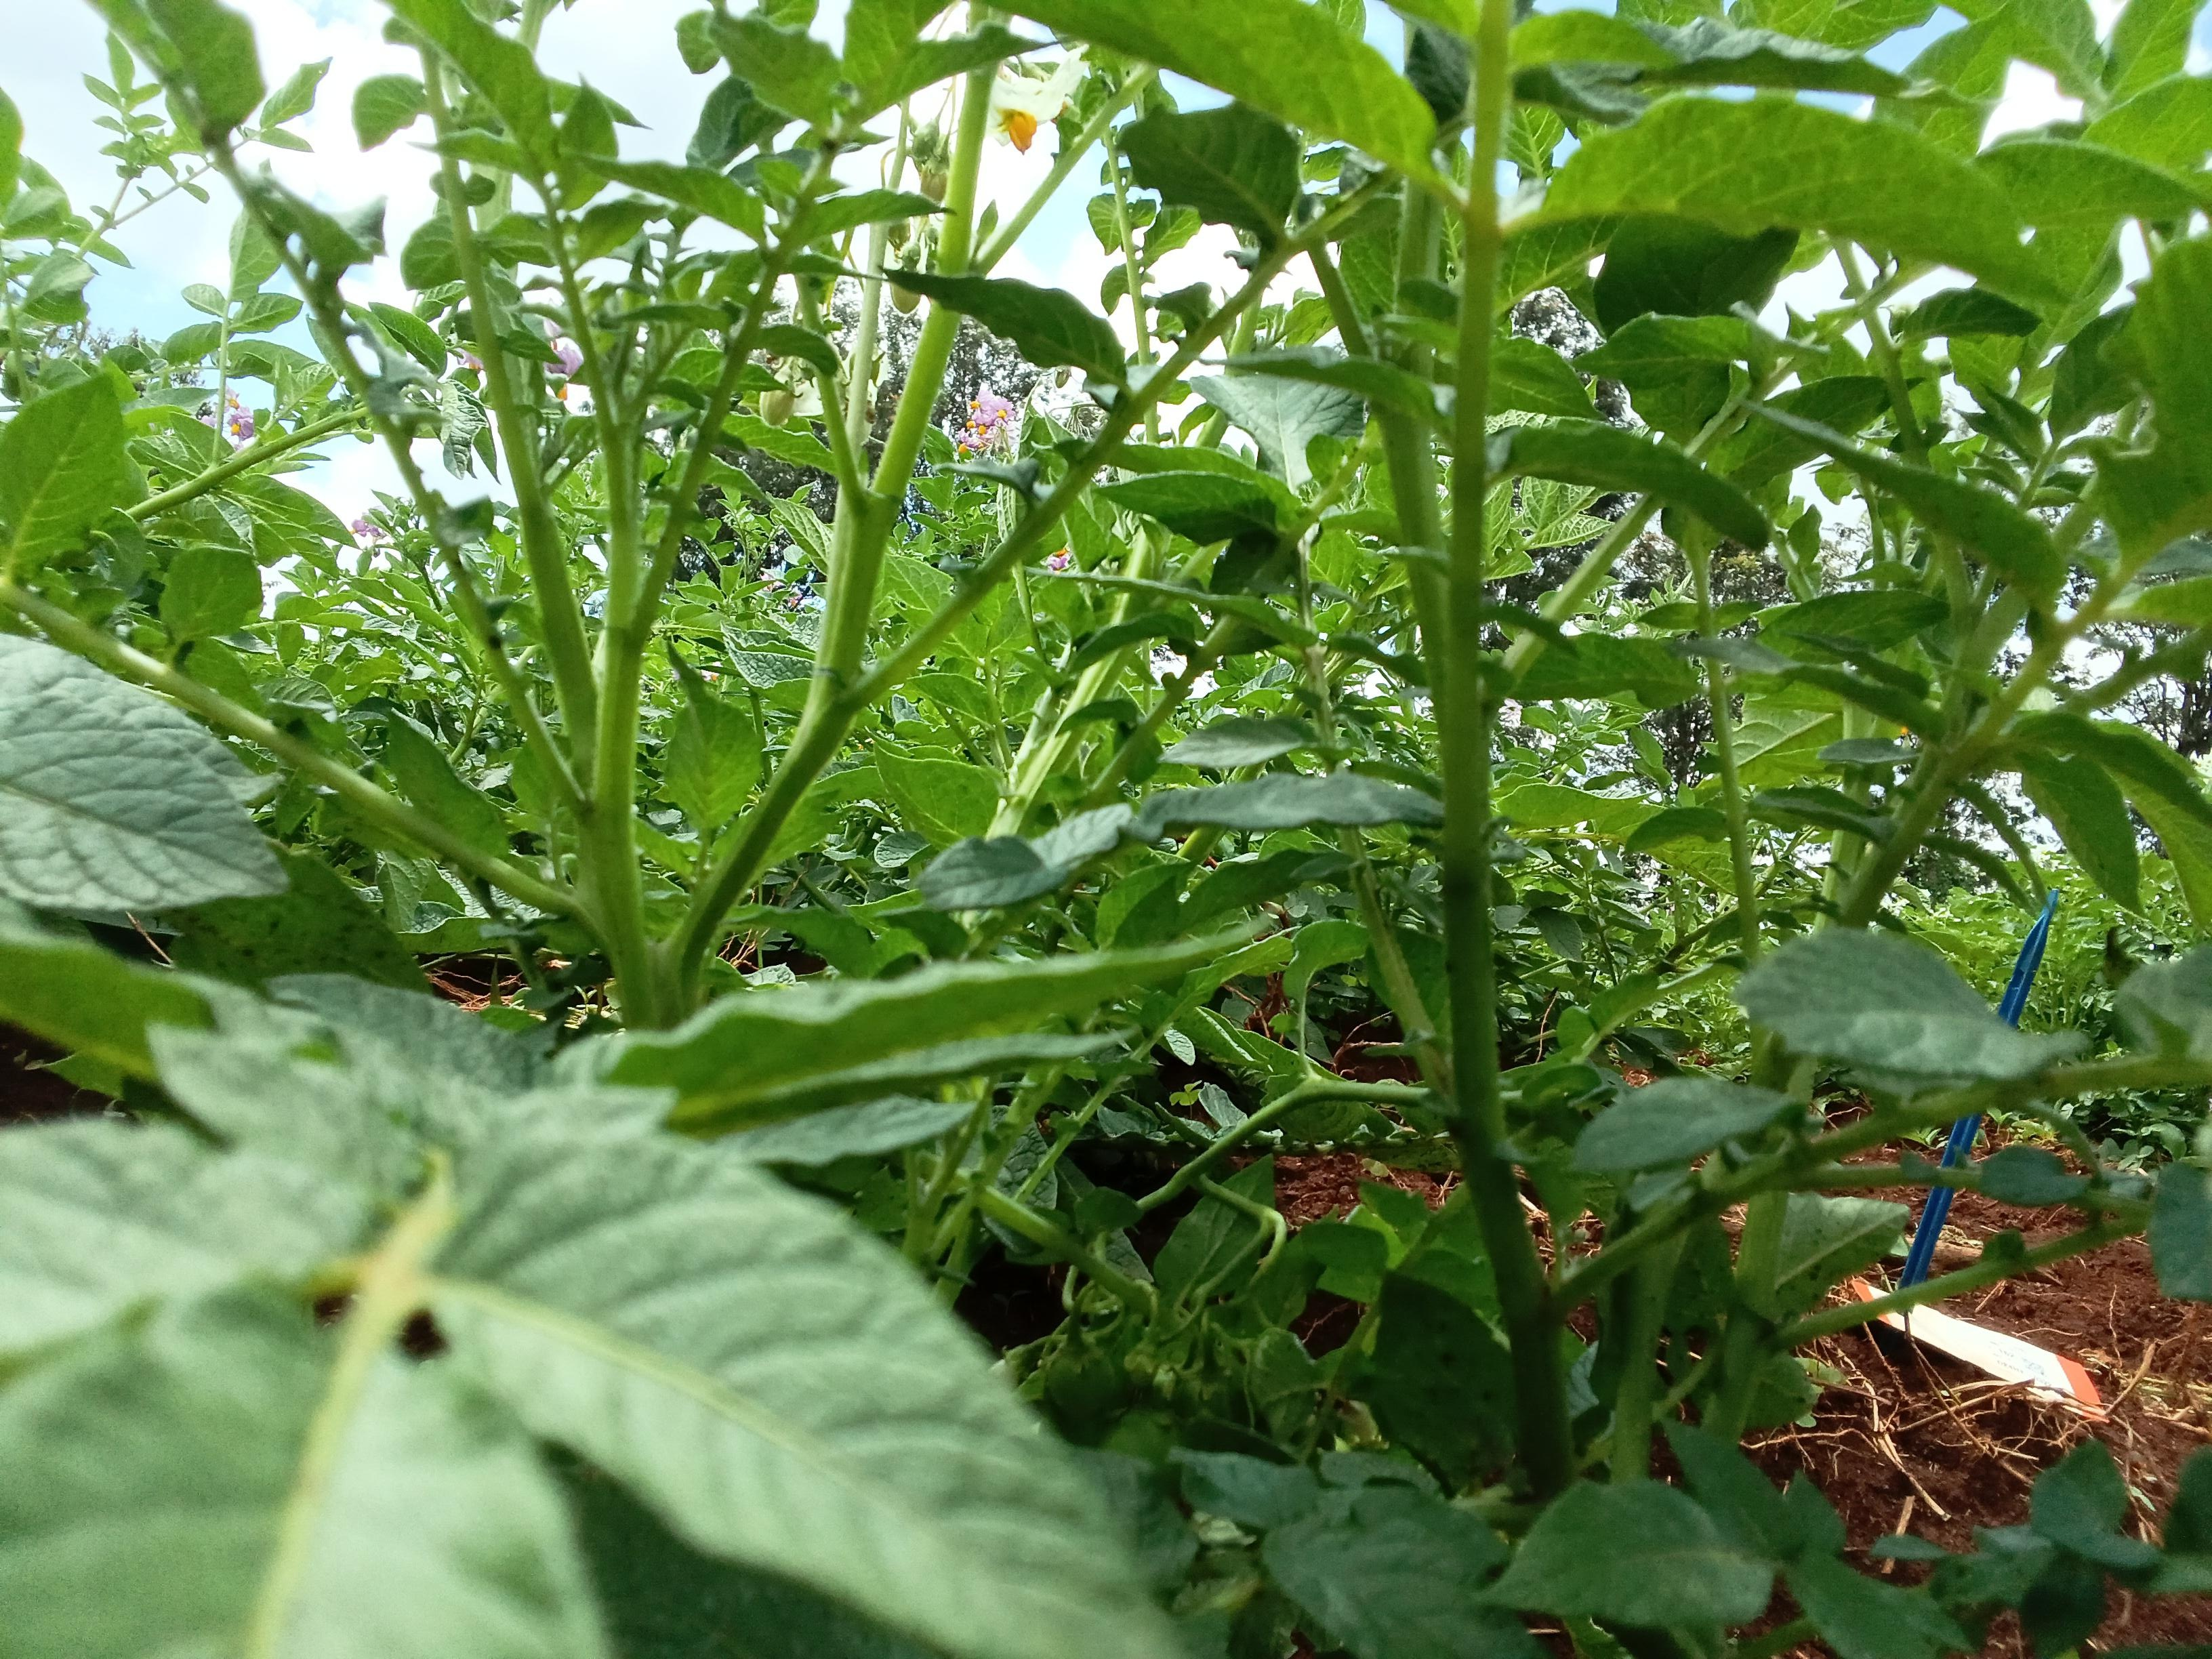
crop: potato
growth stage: flowering
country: Kenya
